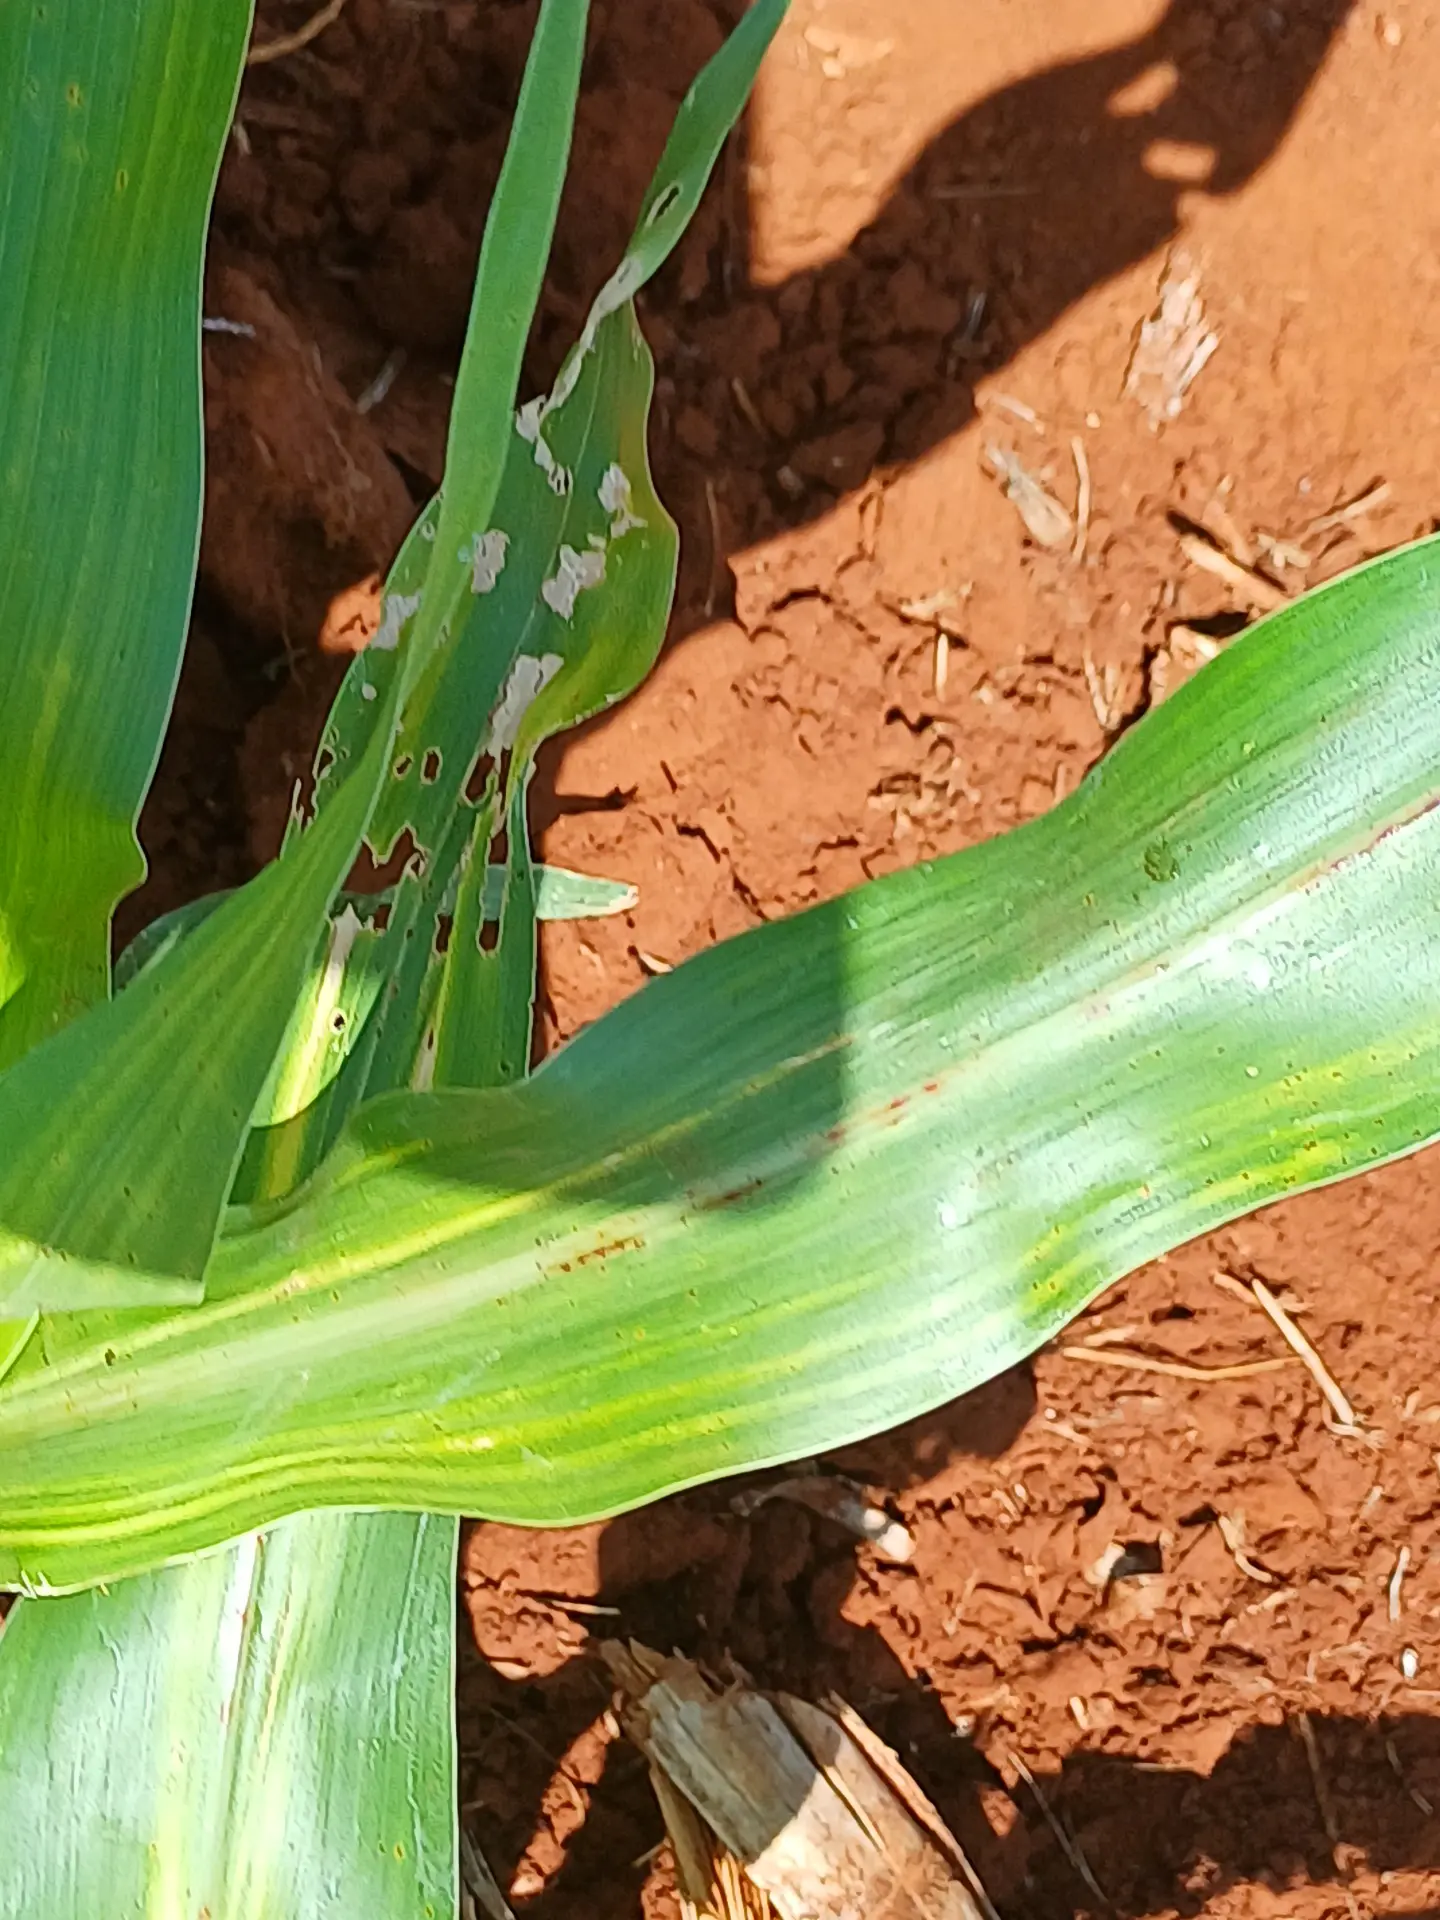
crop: sorghum
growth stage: vegetative
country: Kenya
